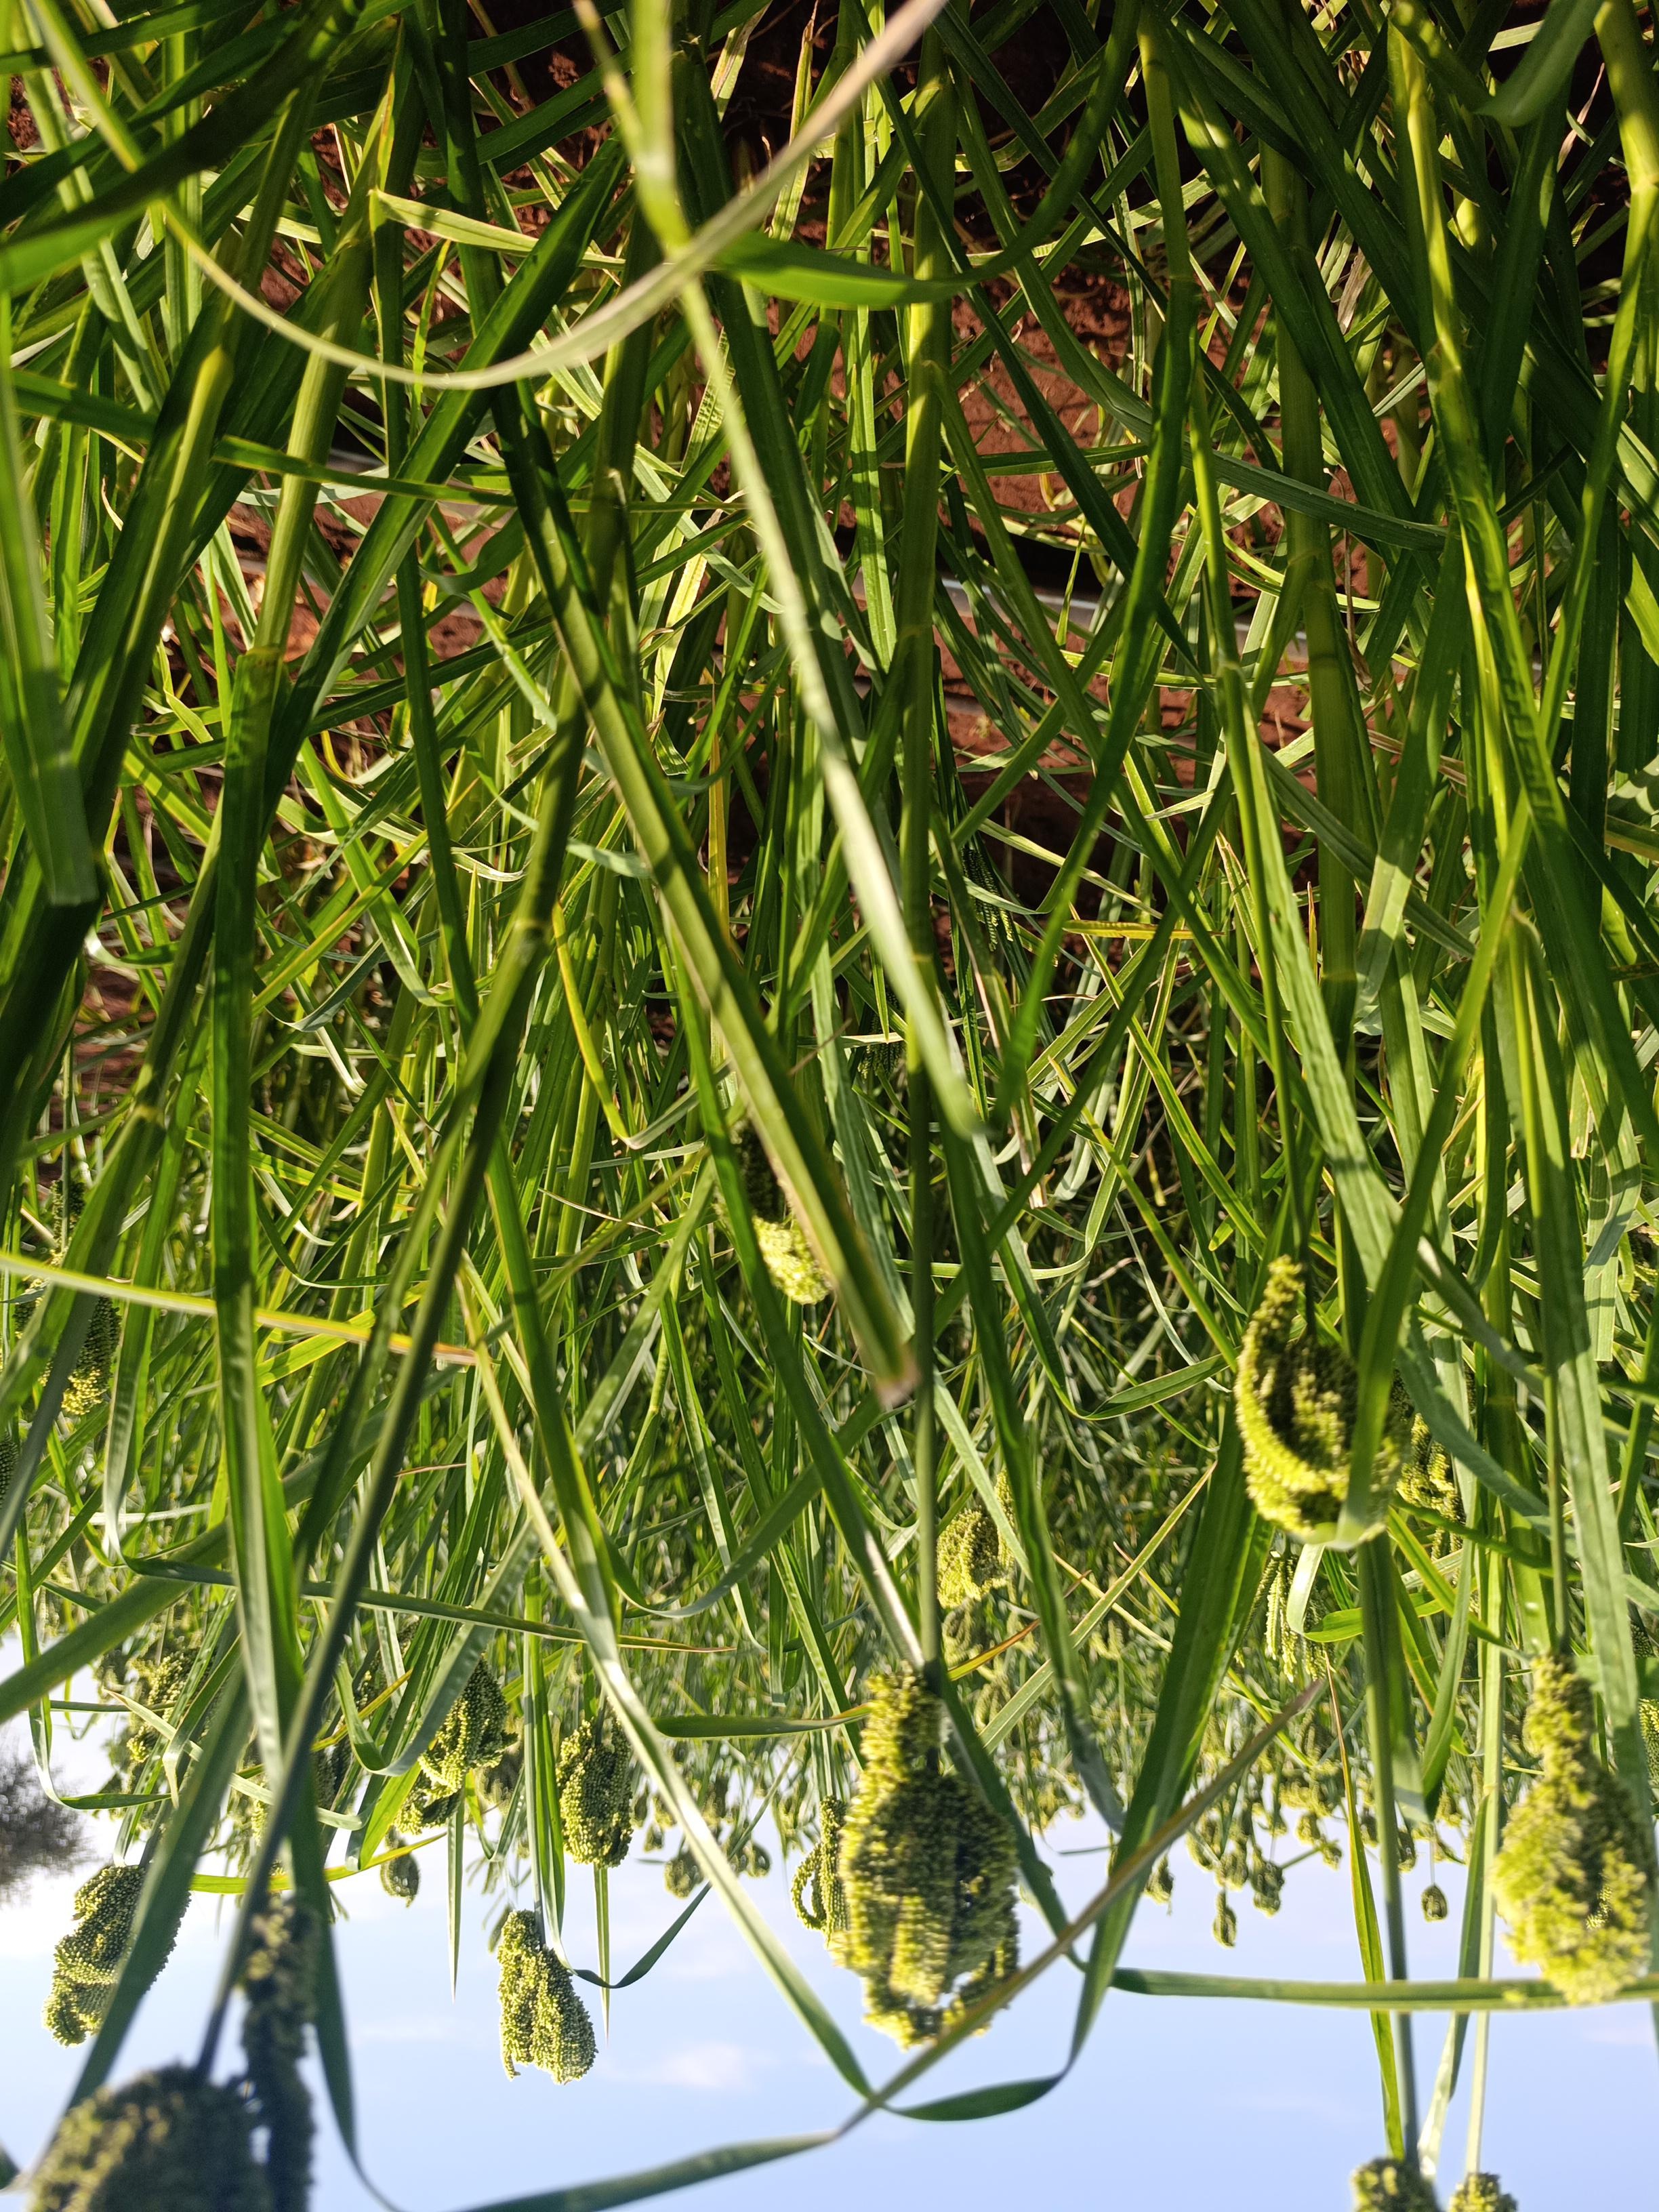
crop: finger millet
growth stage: filling grain
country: Kenya
